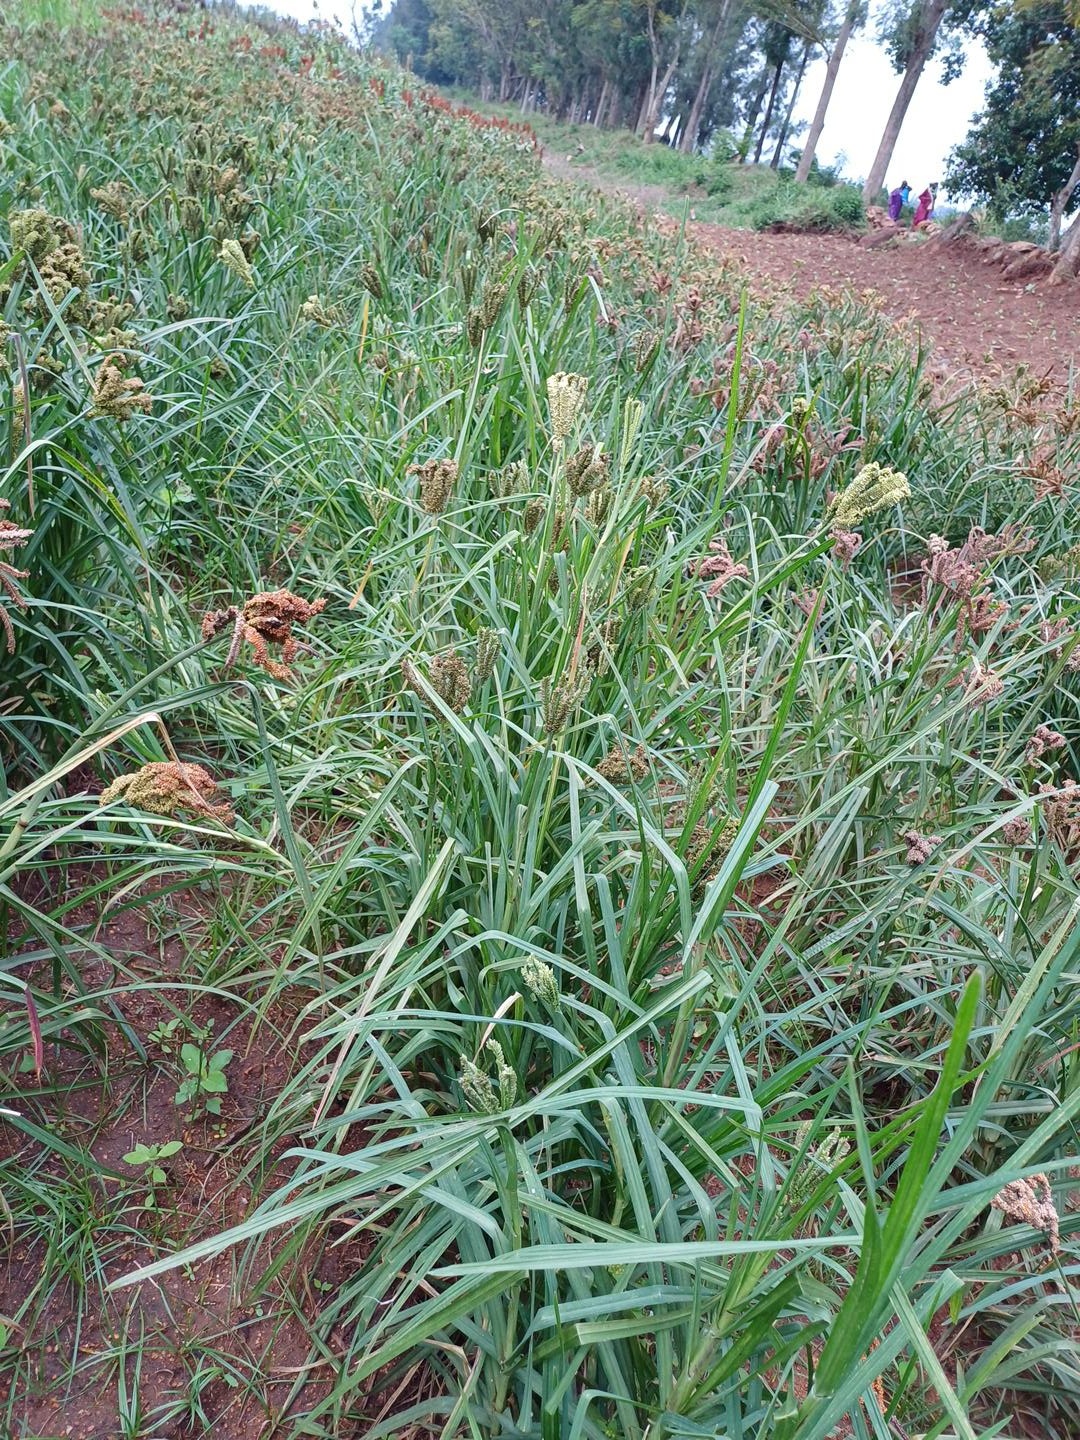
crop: finger millet
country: Kenya
